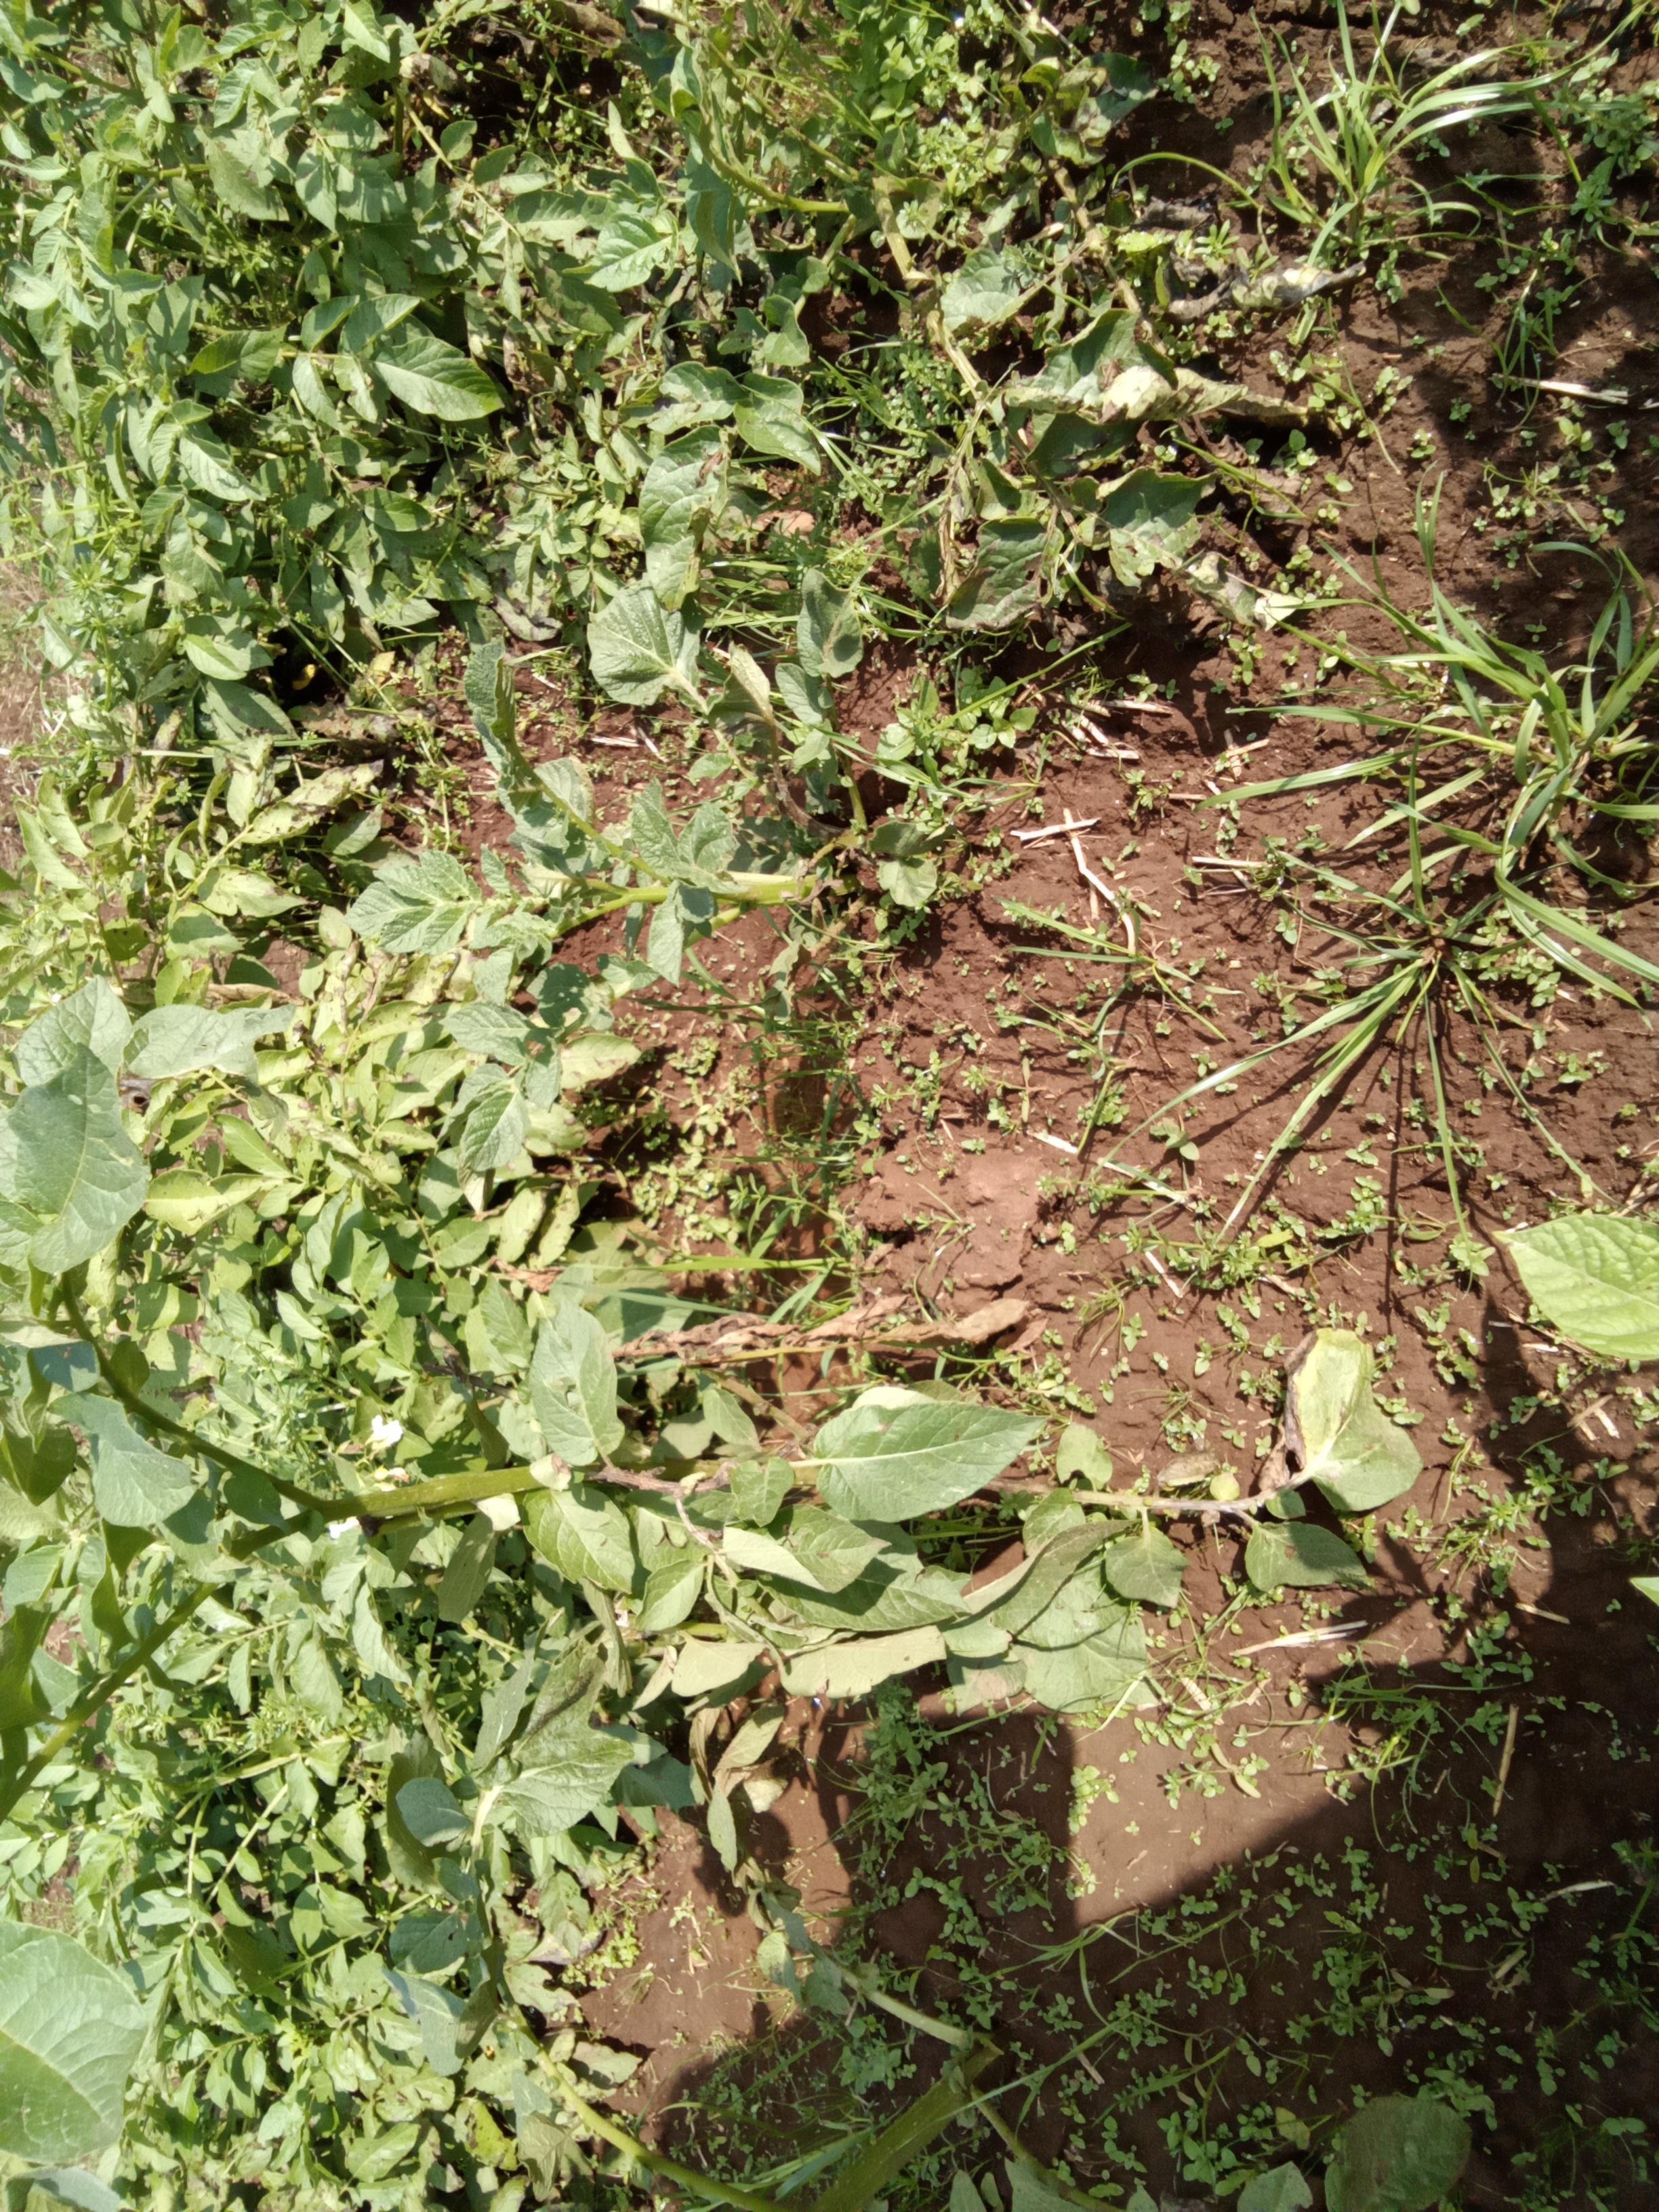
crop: potato
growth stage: vegetative
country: Kenya
